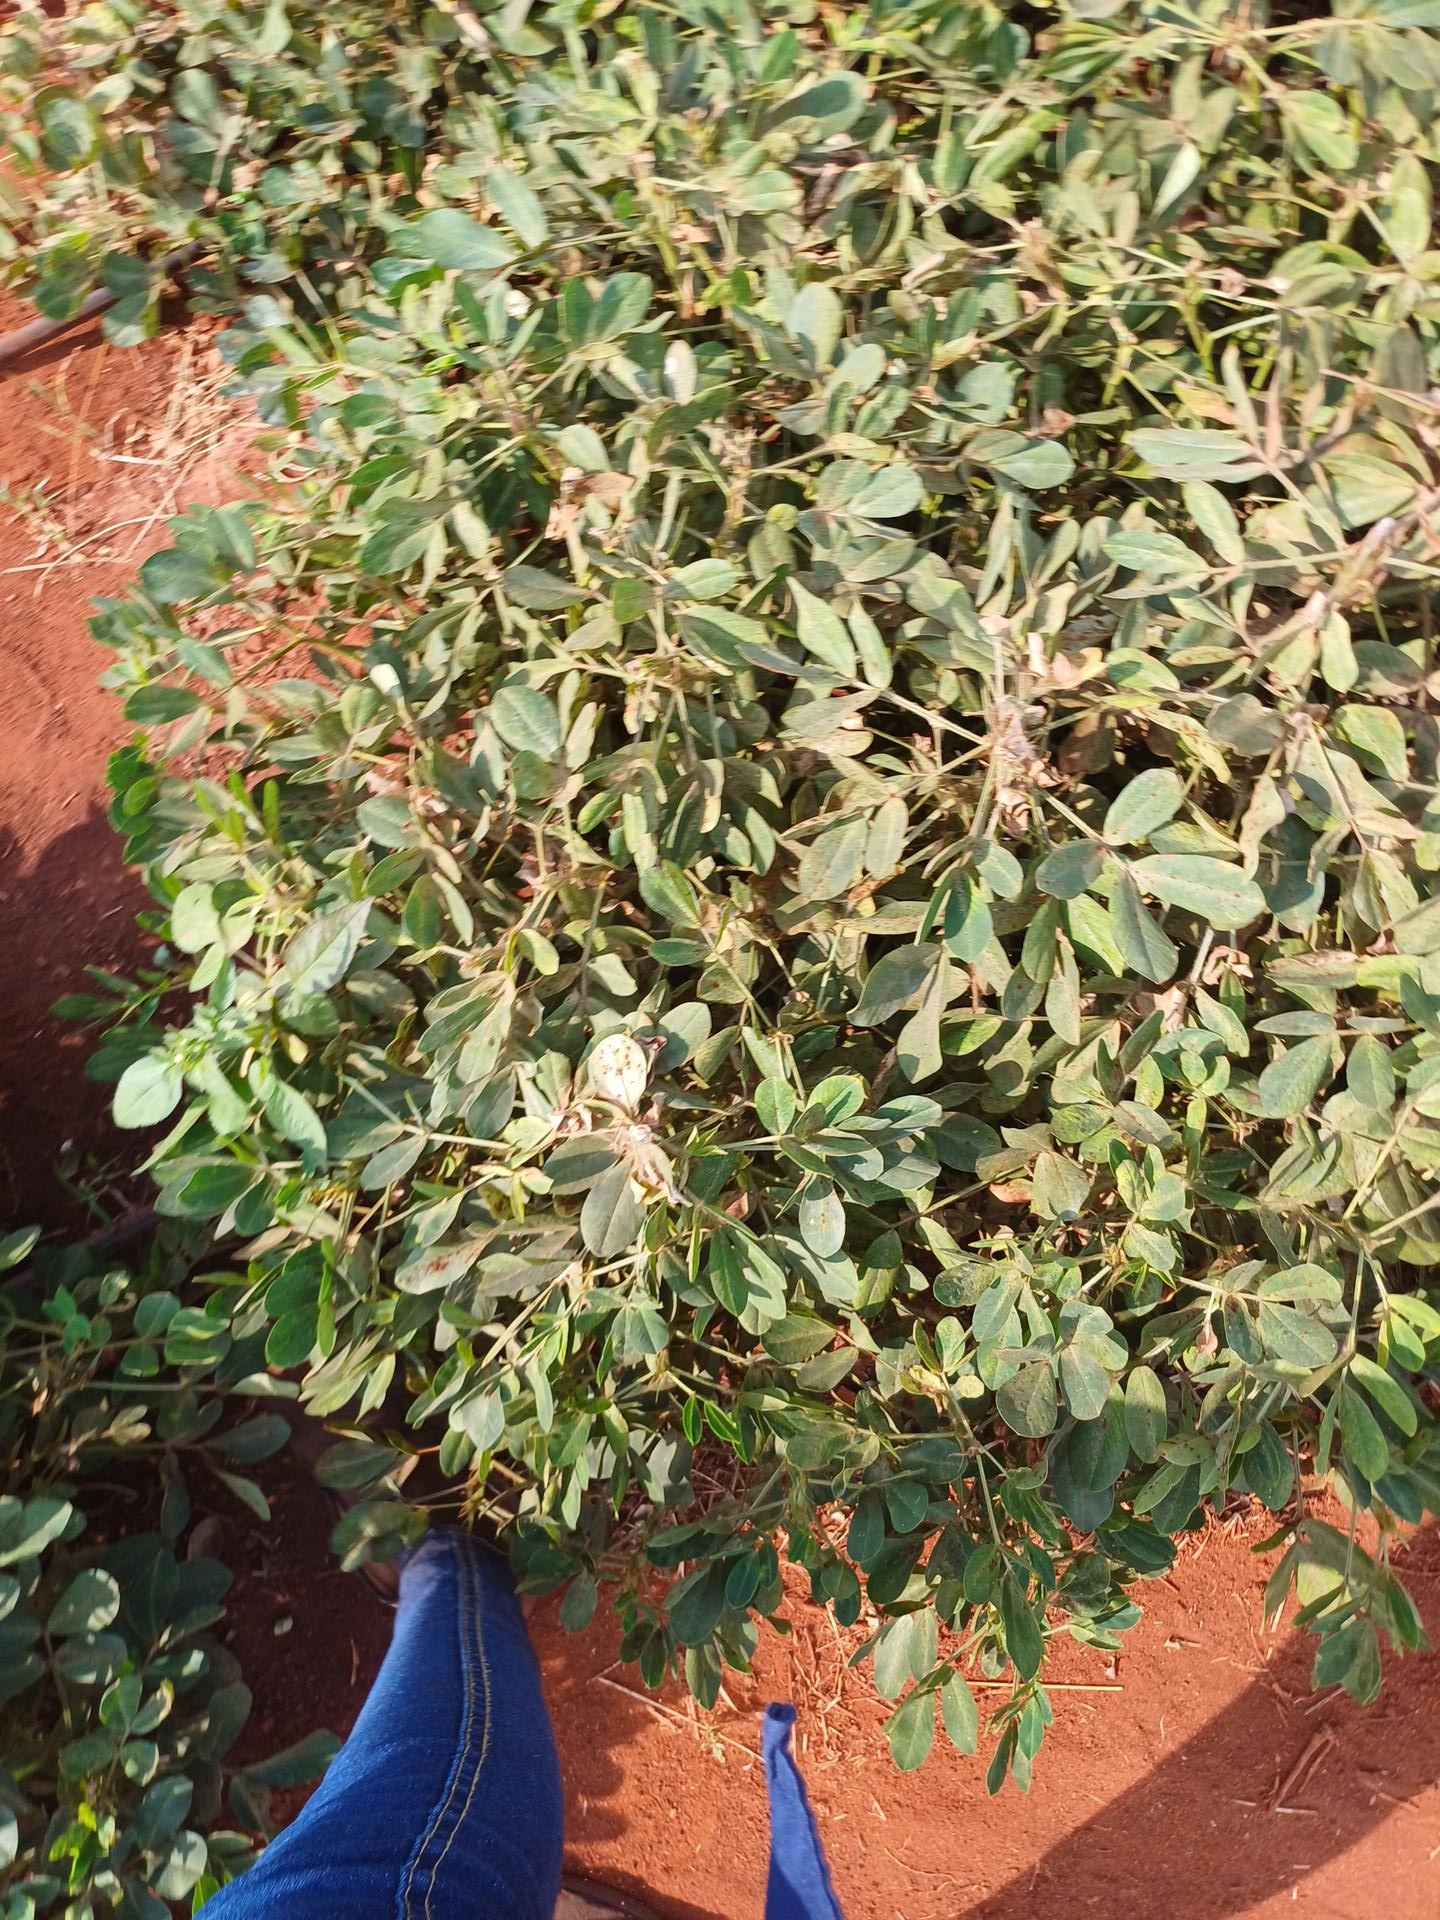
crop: groundnut
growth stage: maturity
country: Kenya
